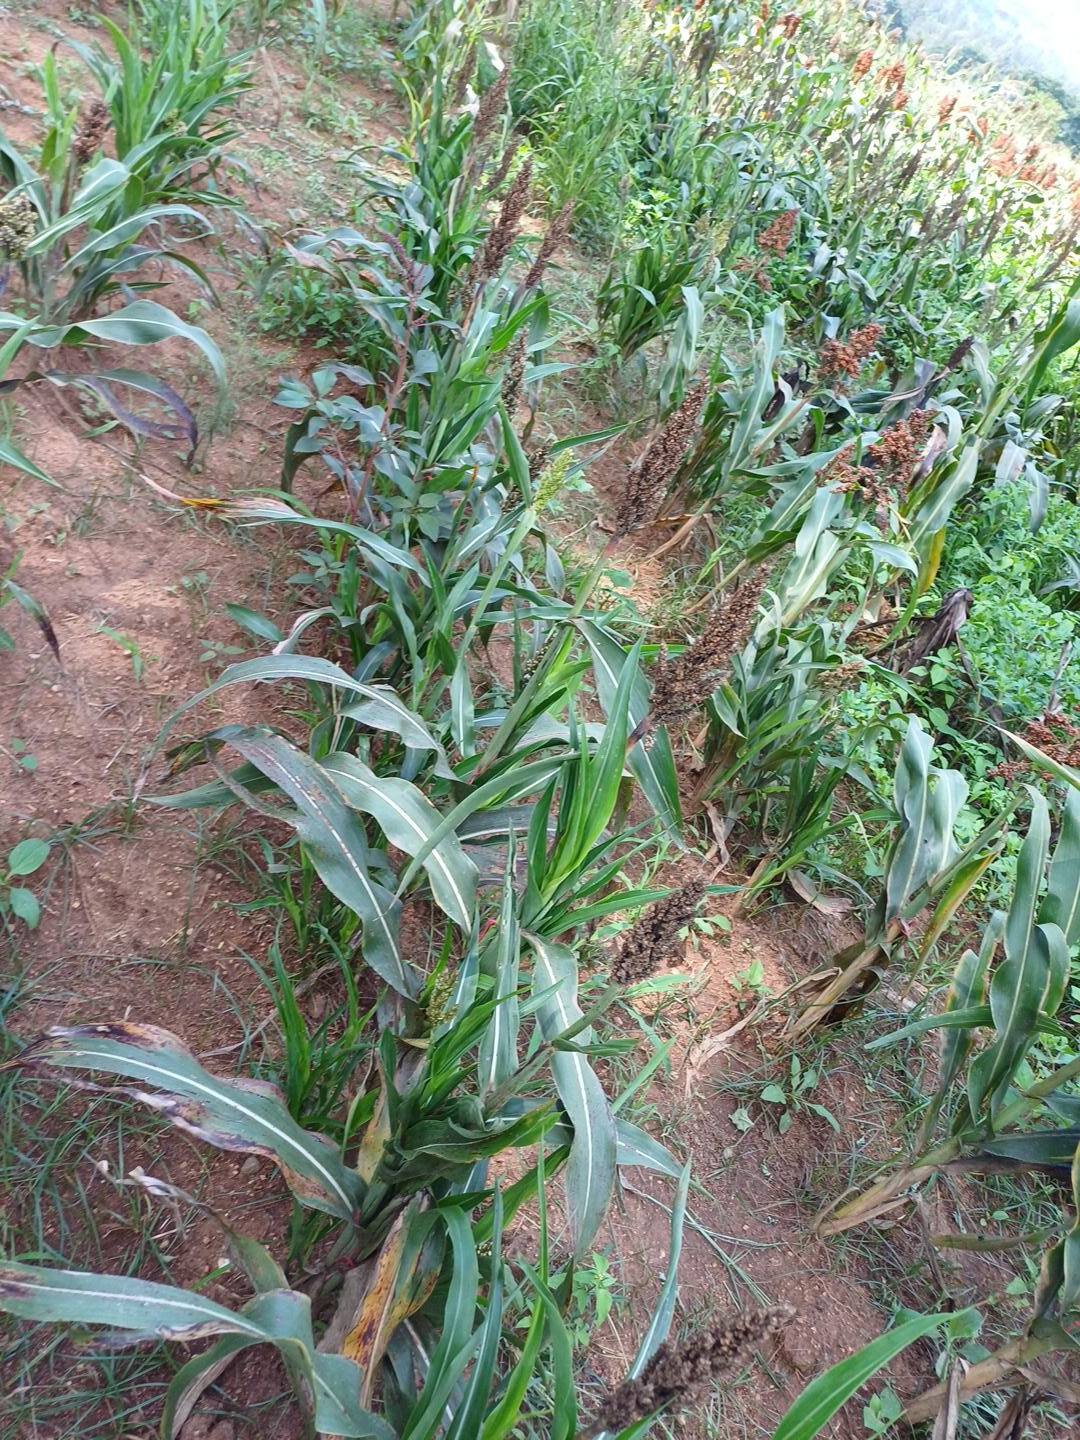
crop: sorghum
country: Kenya
